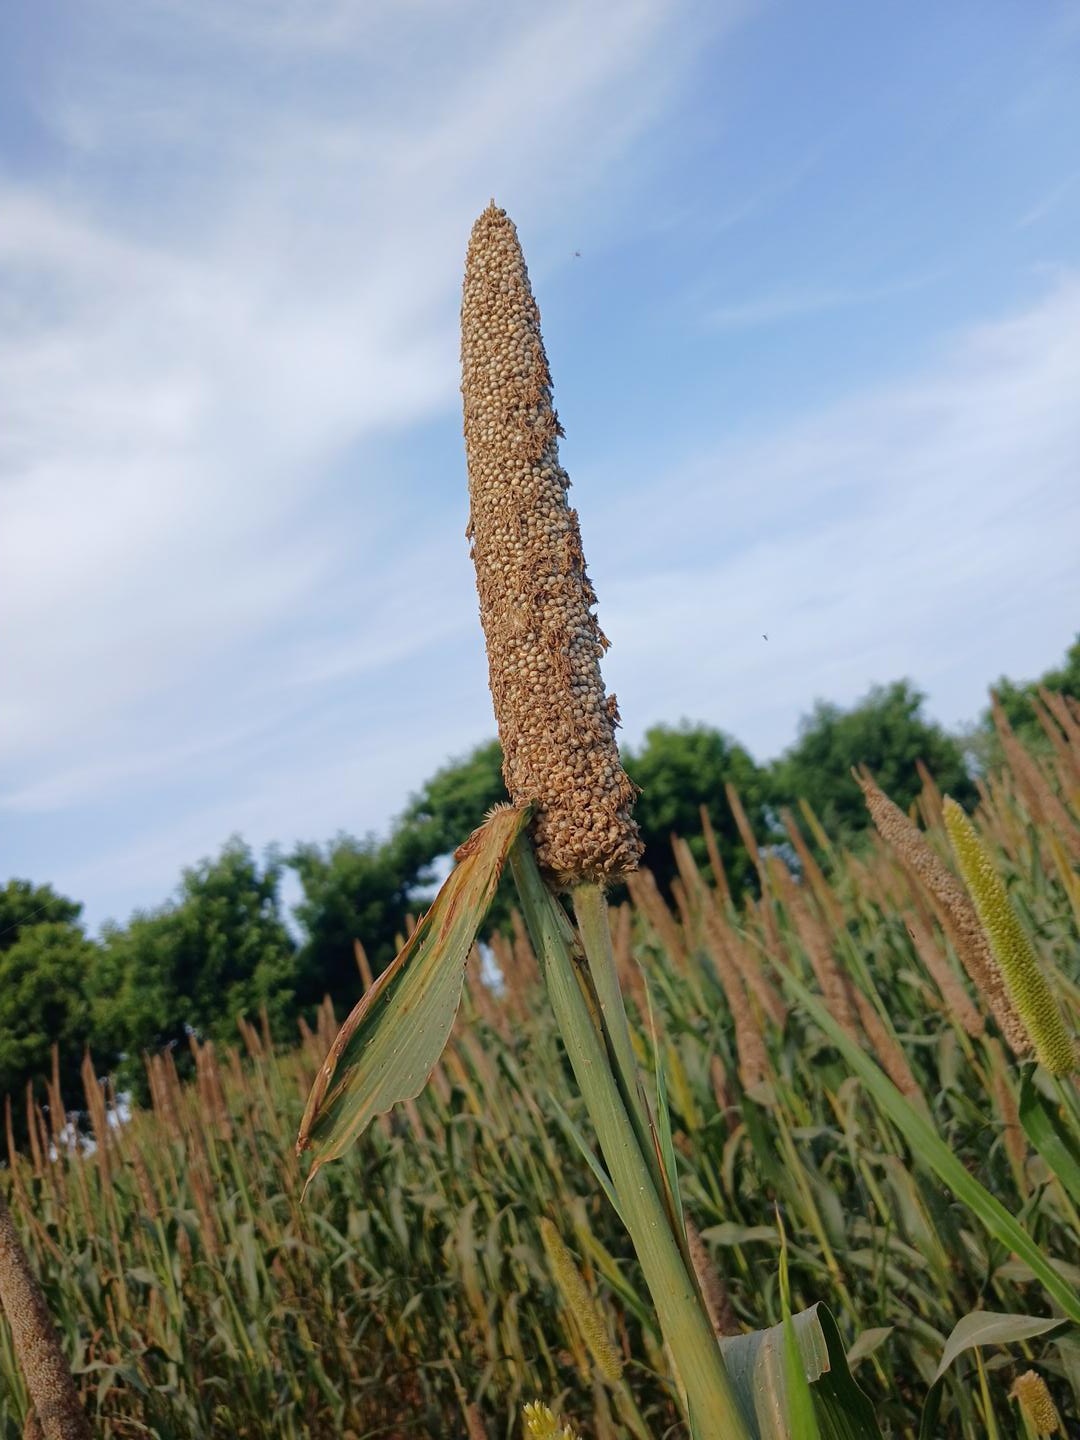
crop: pearl millet
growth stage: maturity
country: Senegal
